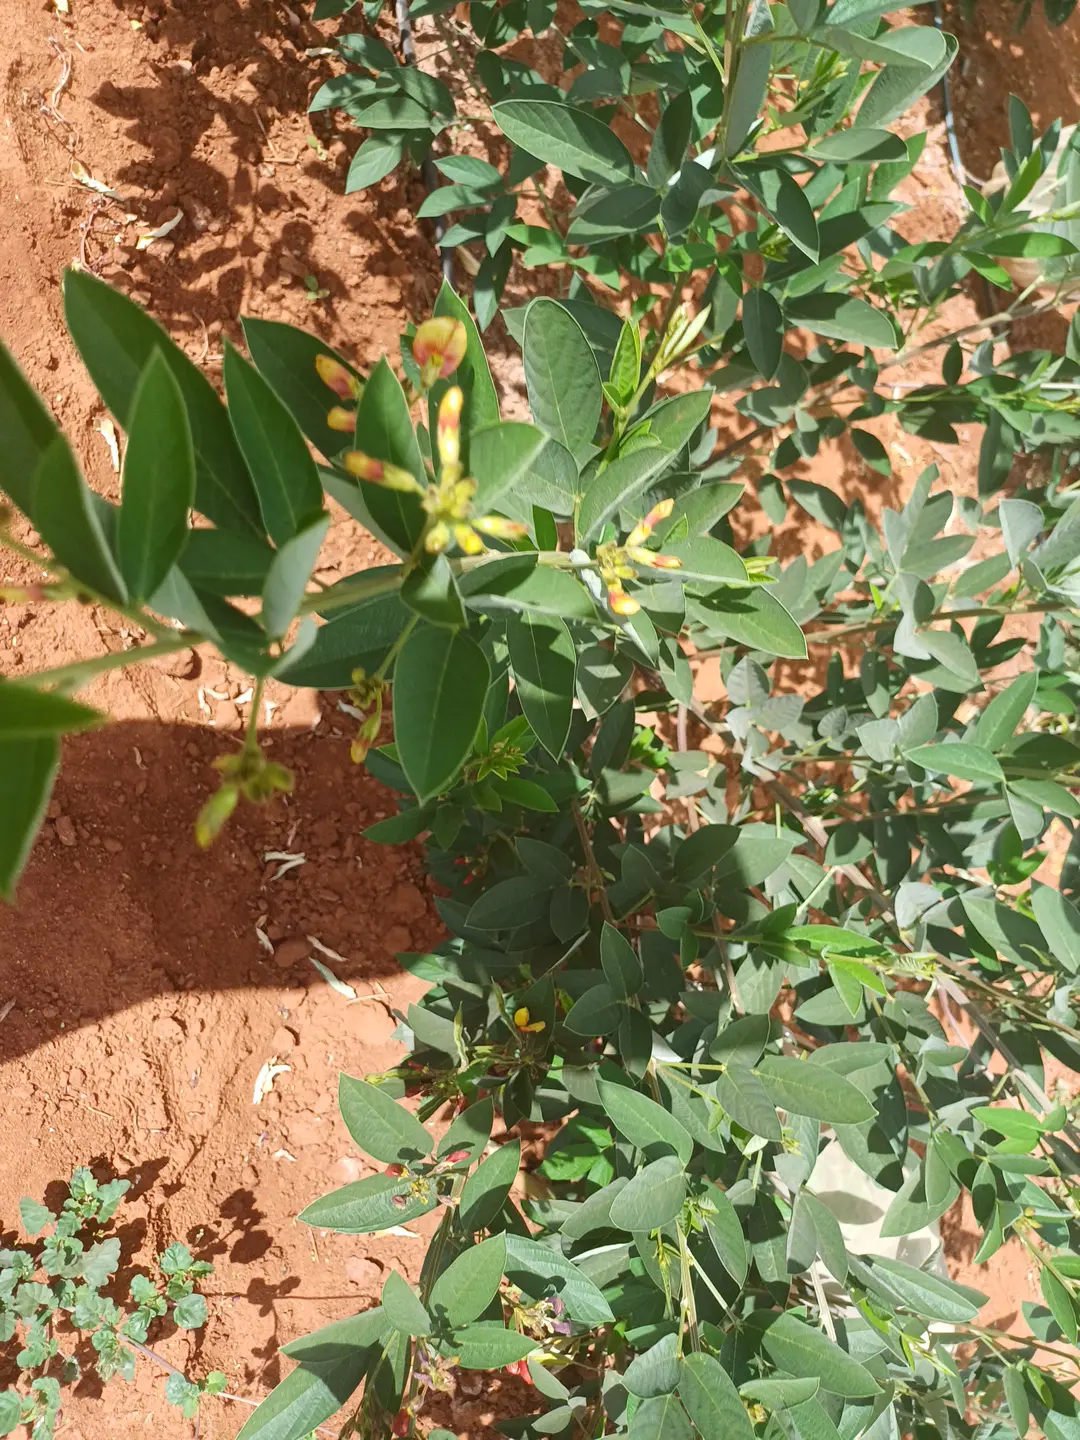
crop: pigeonpea
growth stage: development pod
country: Kenya
